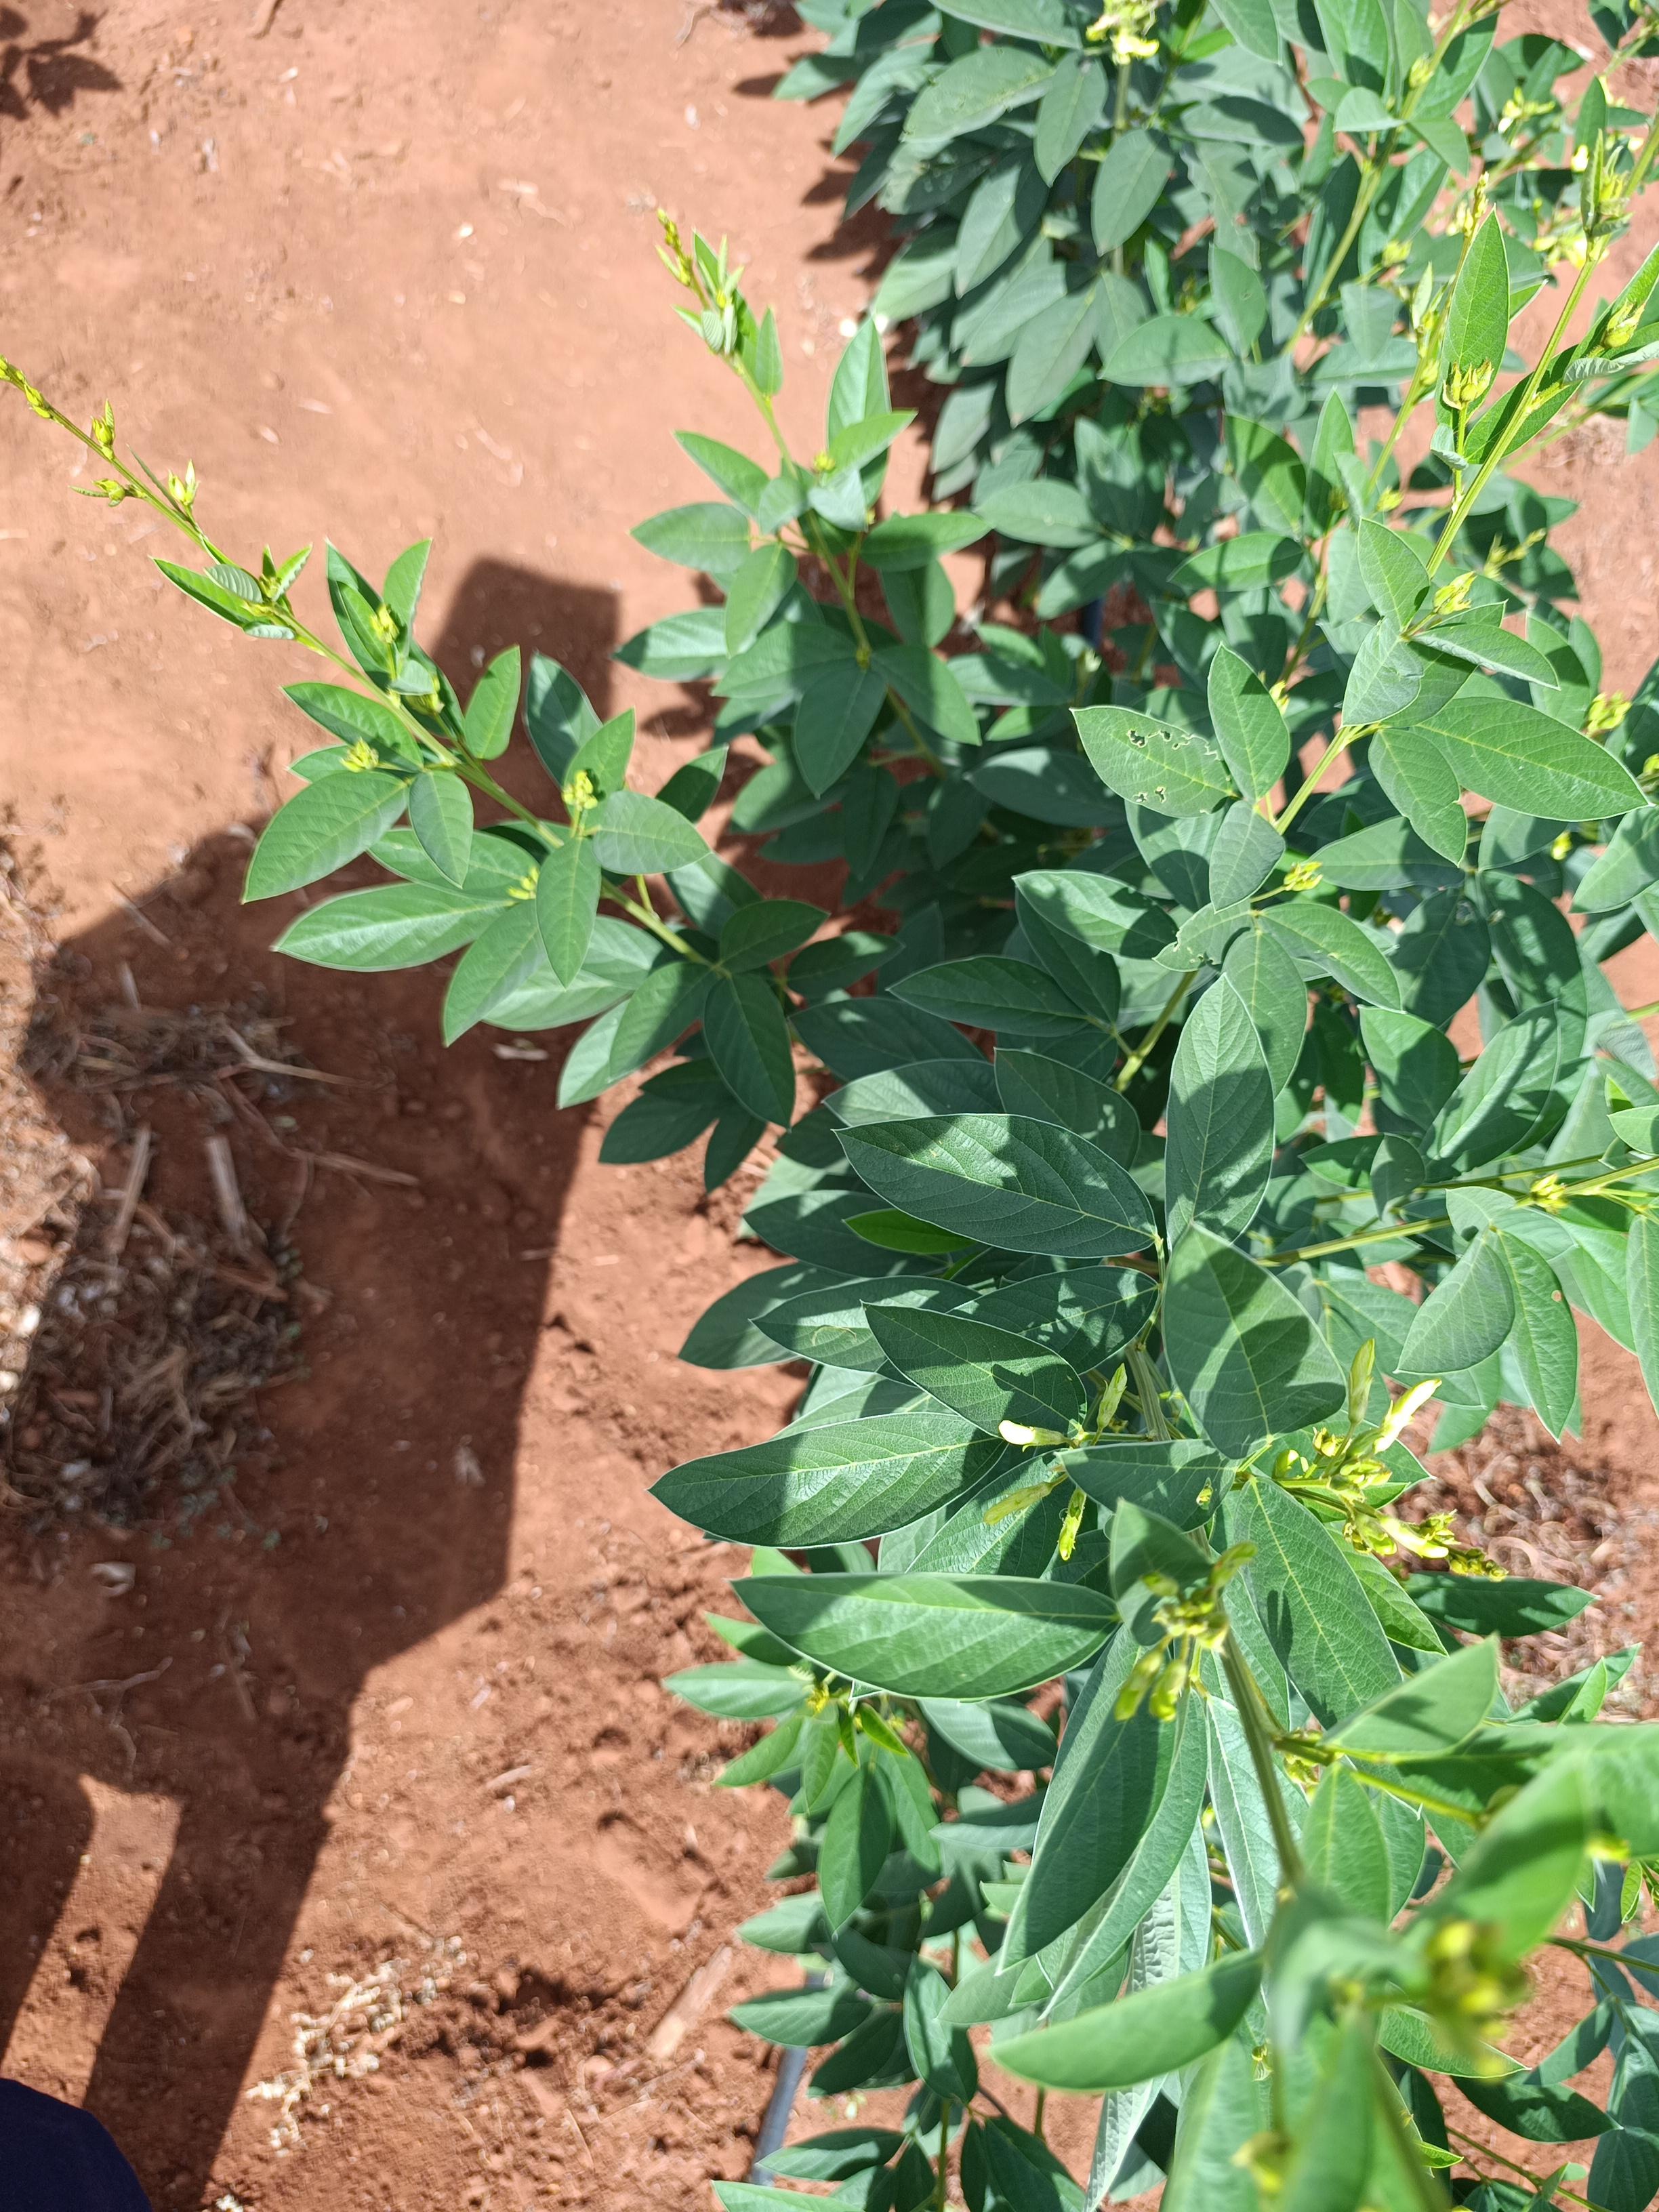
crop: pigeonpea
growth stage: flowering
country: Kenya
